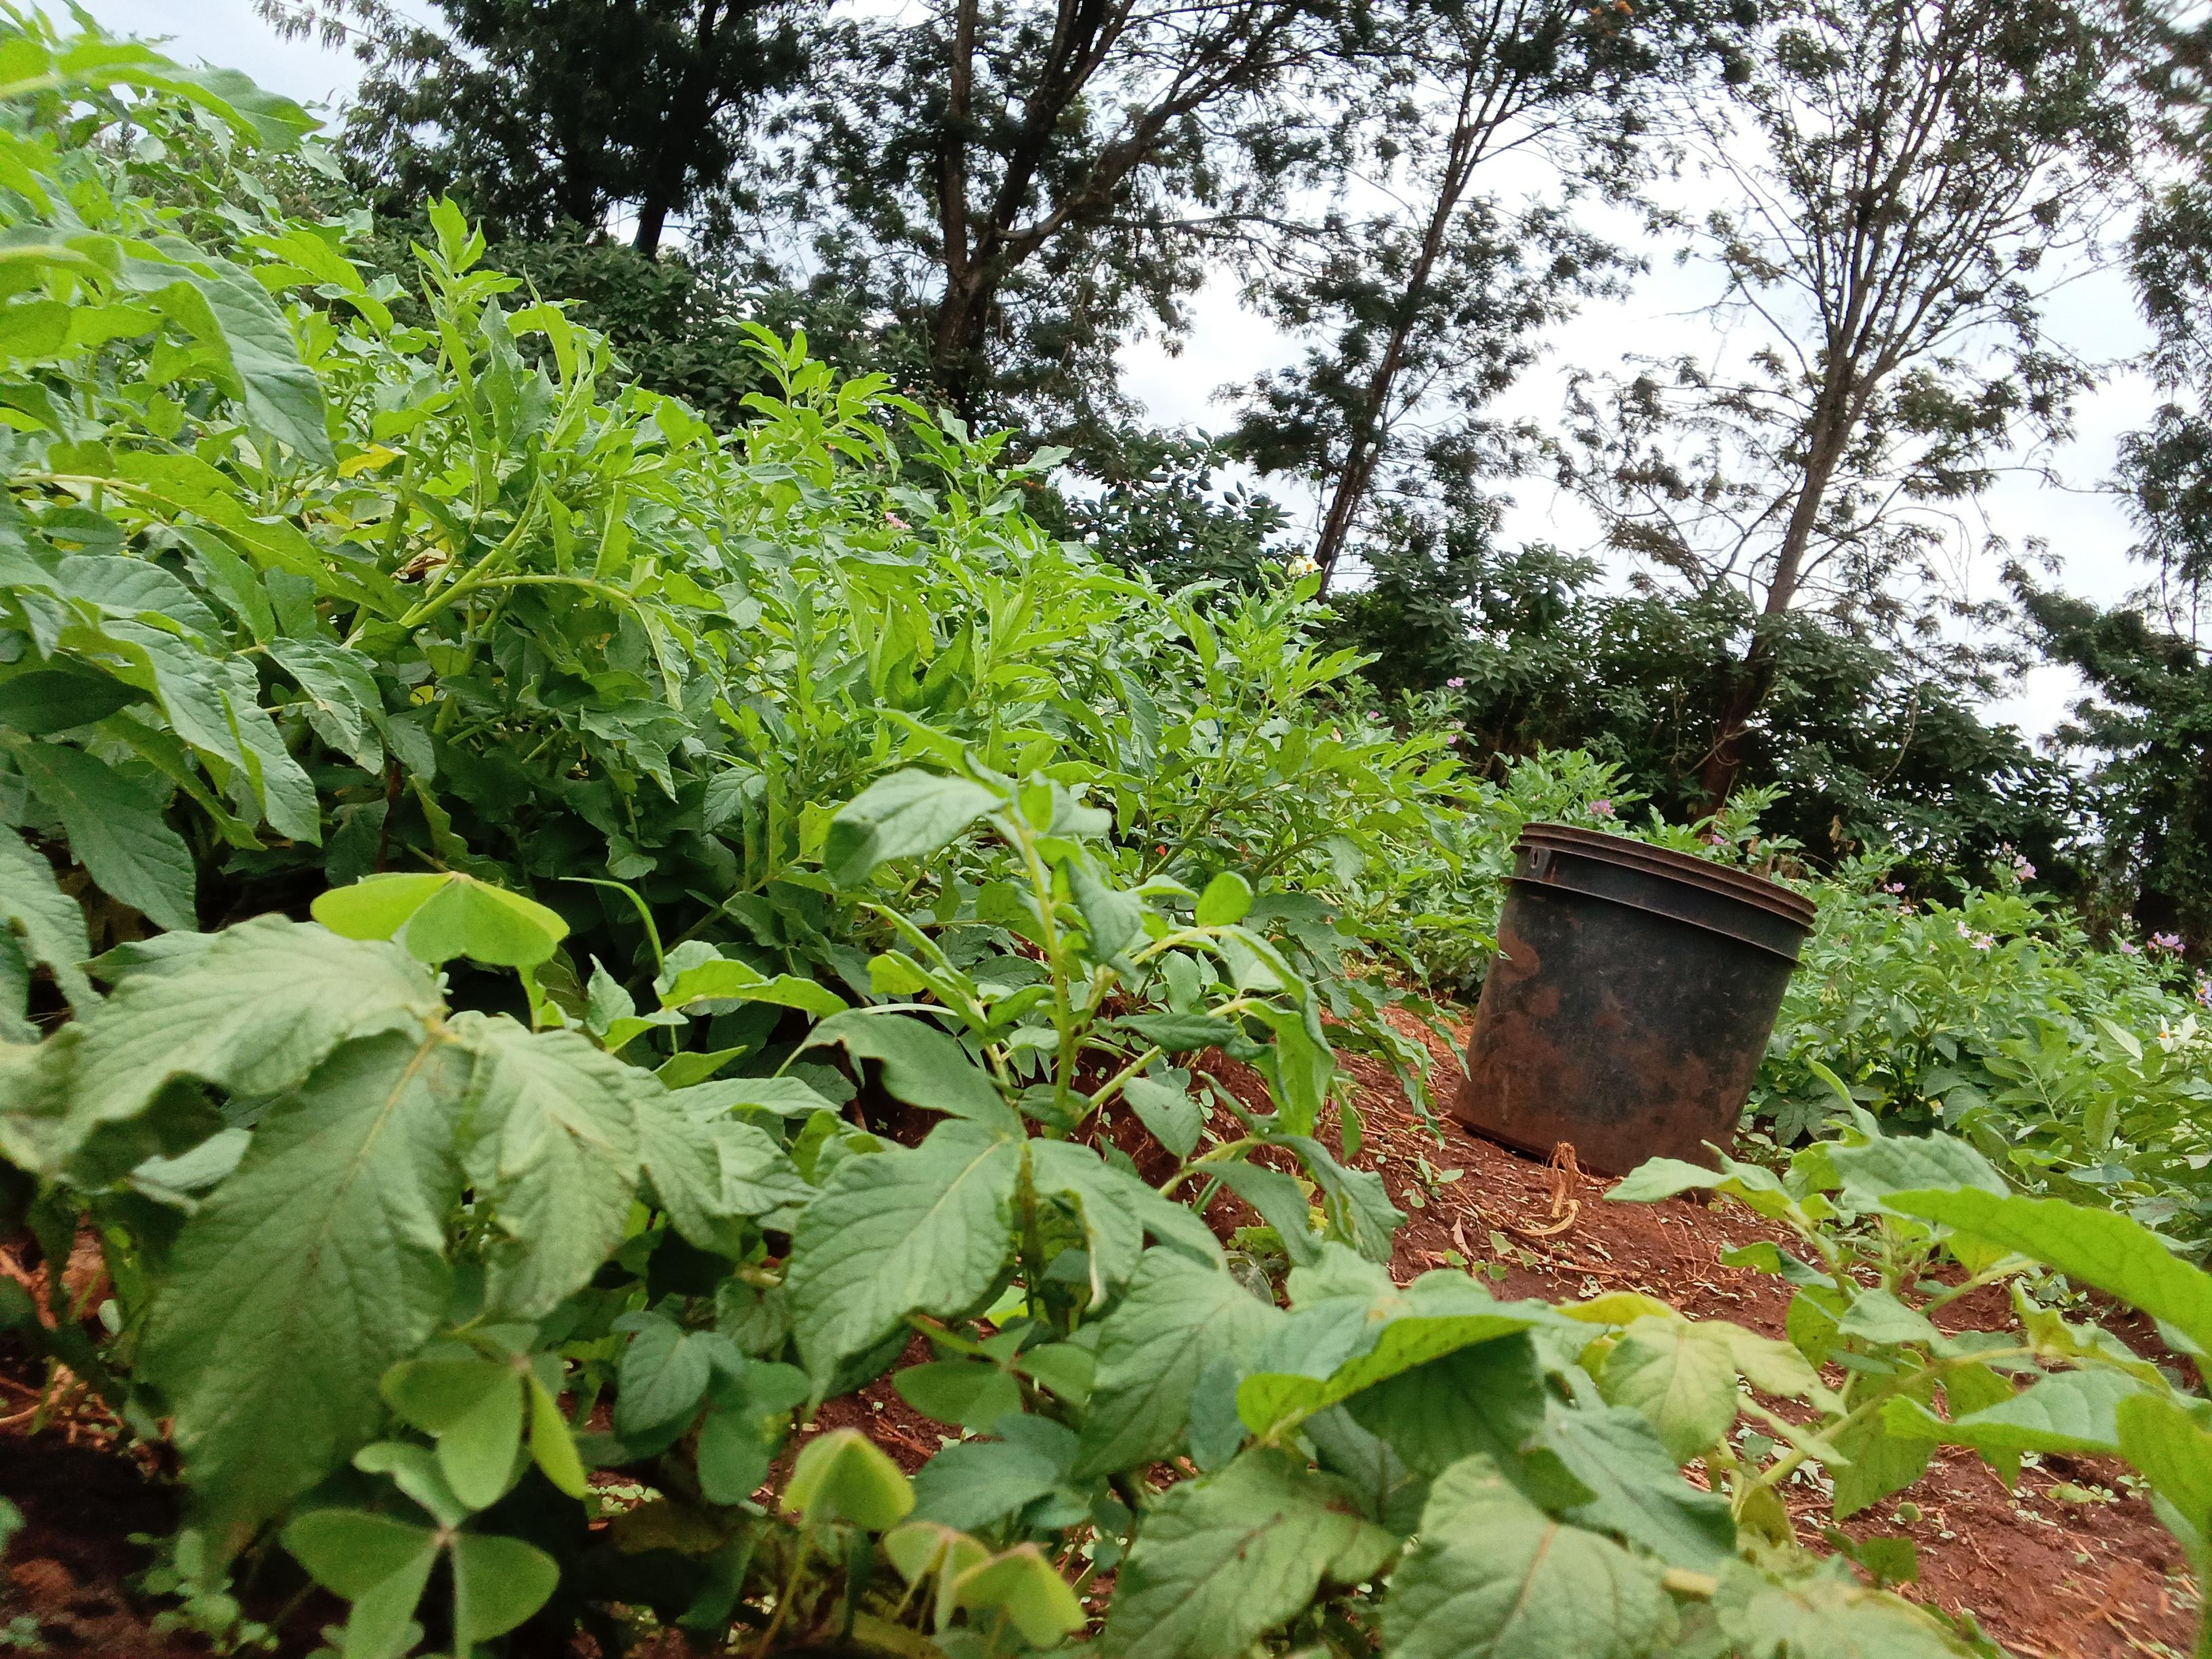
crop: potato
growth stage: flowering
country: Kenya
